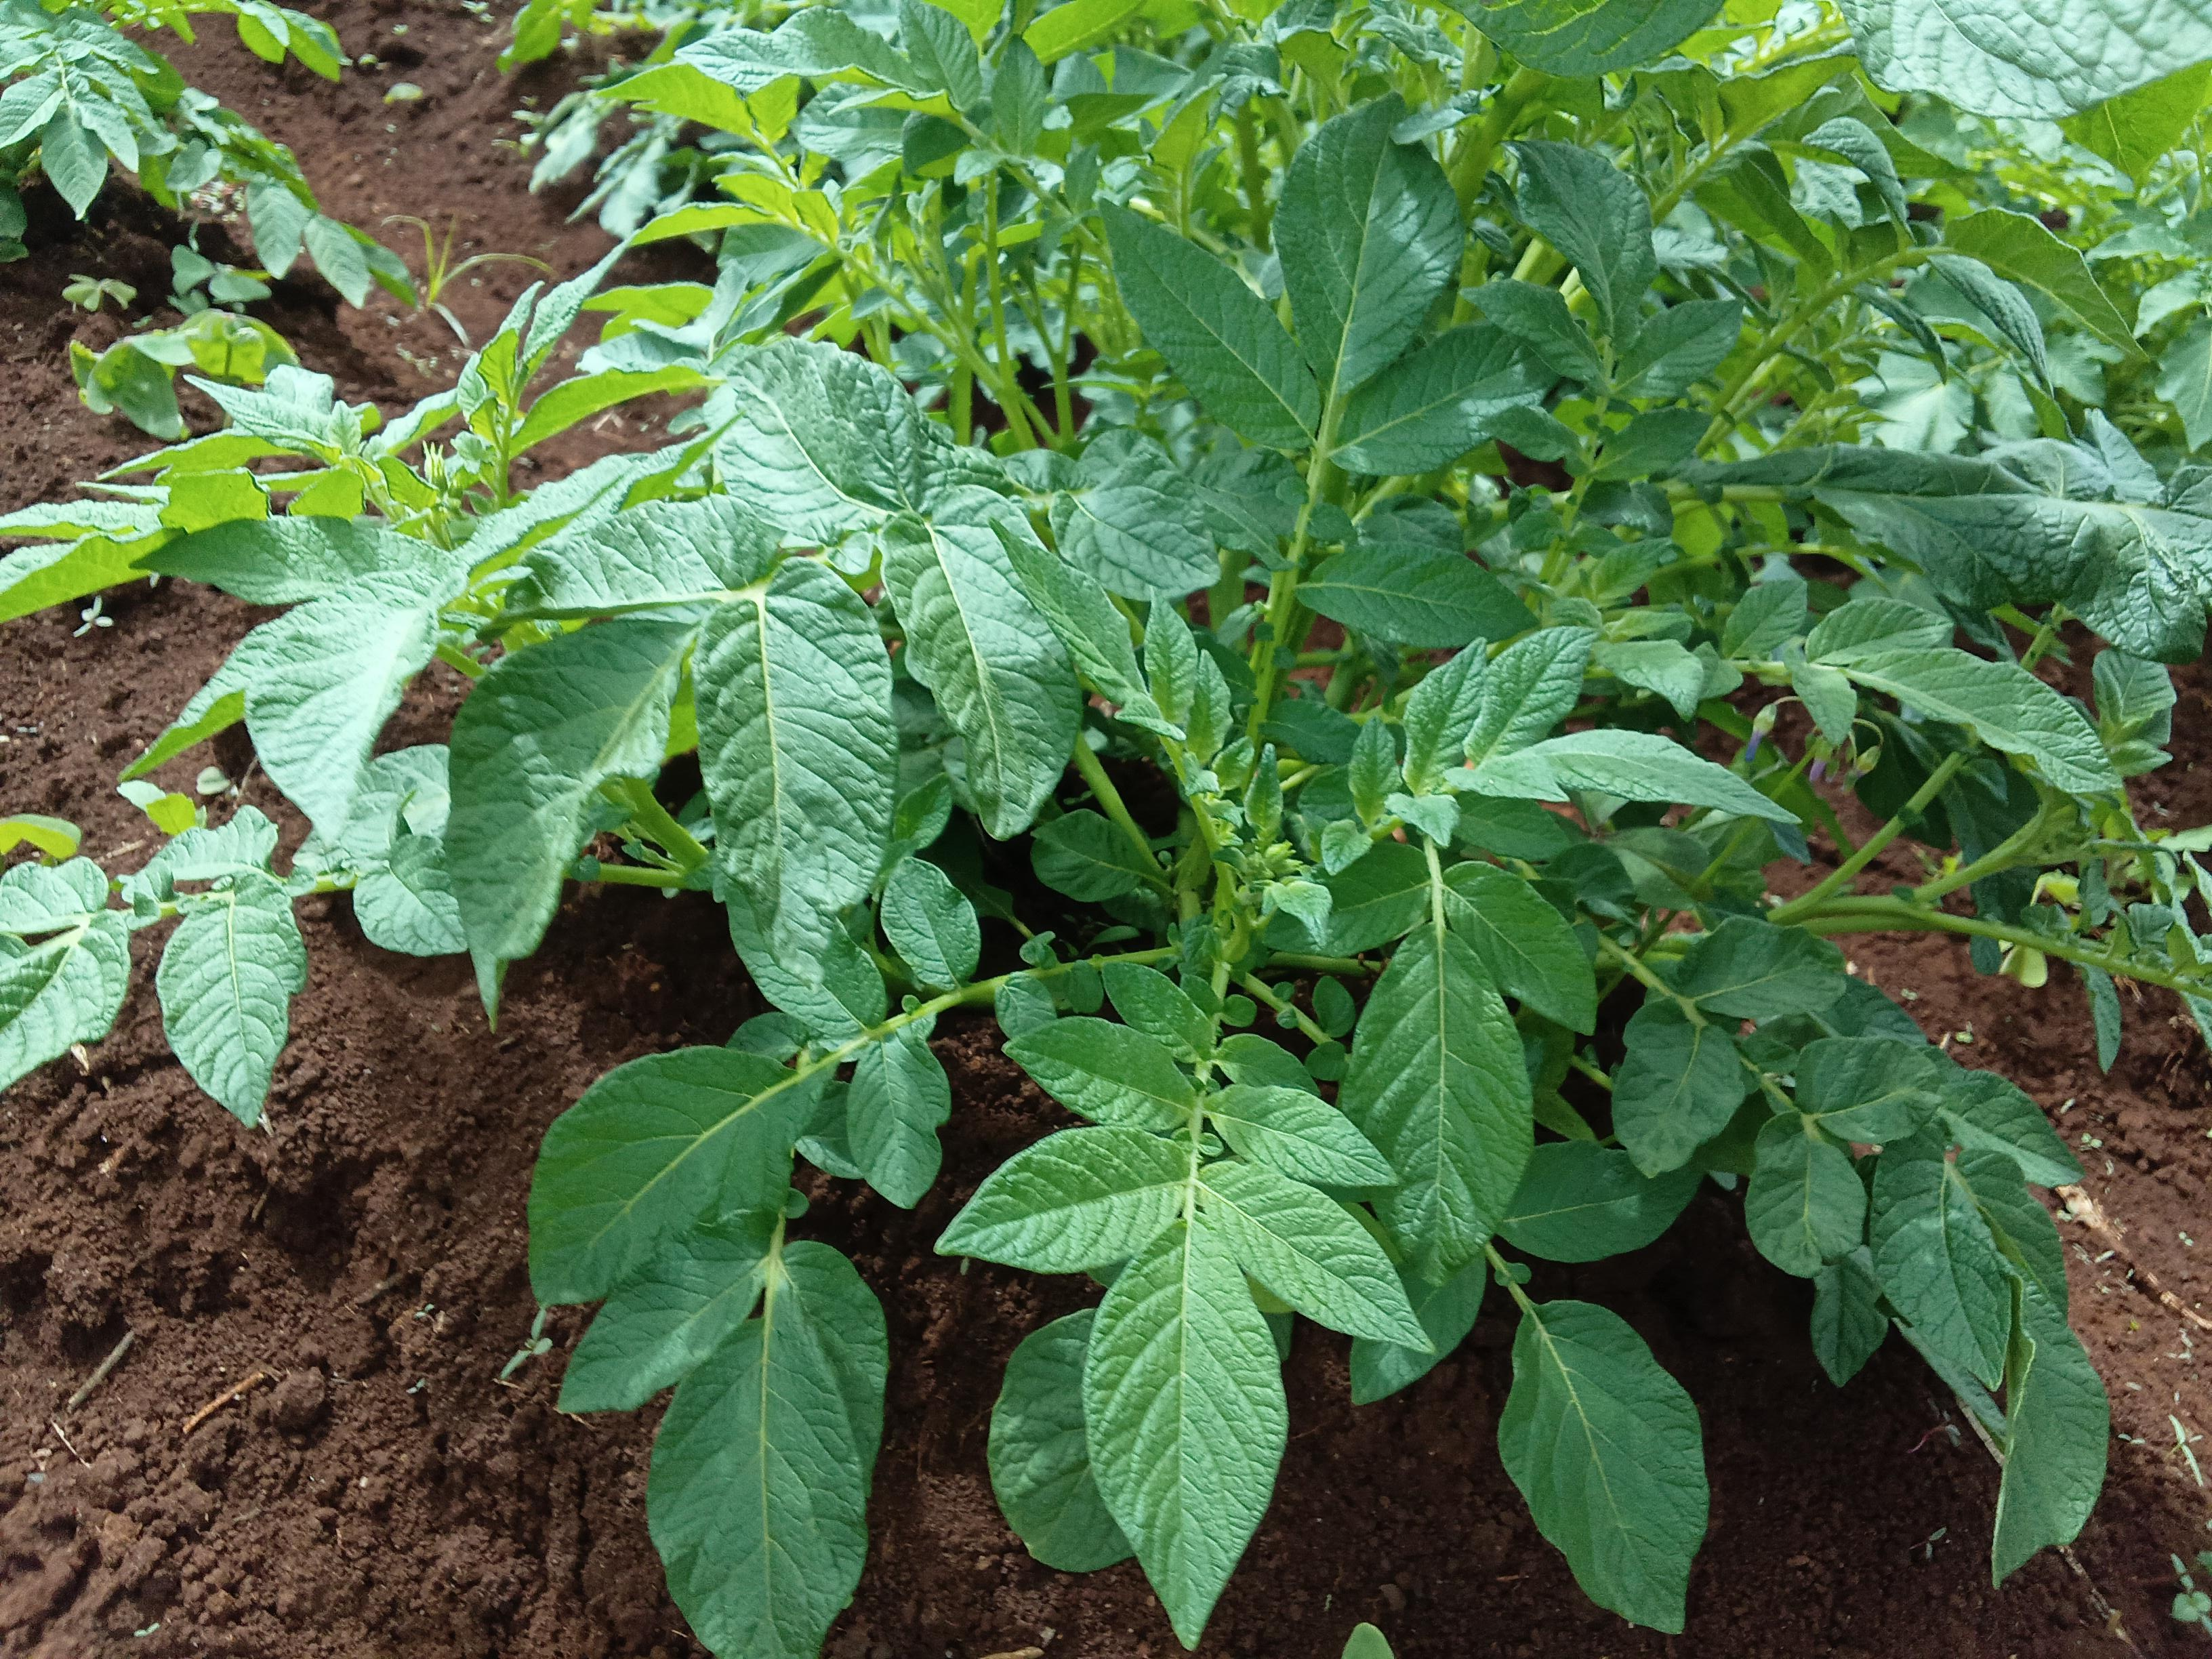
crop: potato
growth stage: vegetative
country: Kenya
